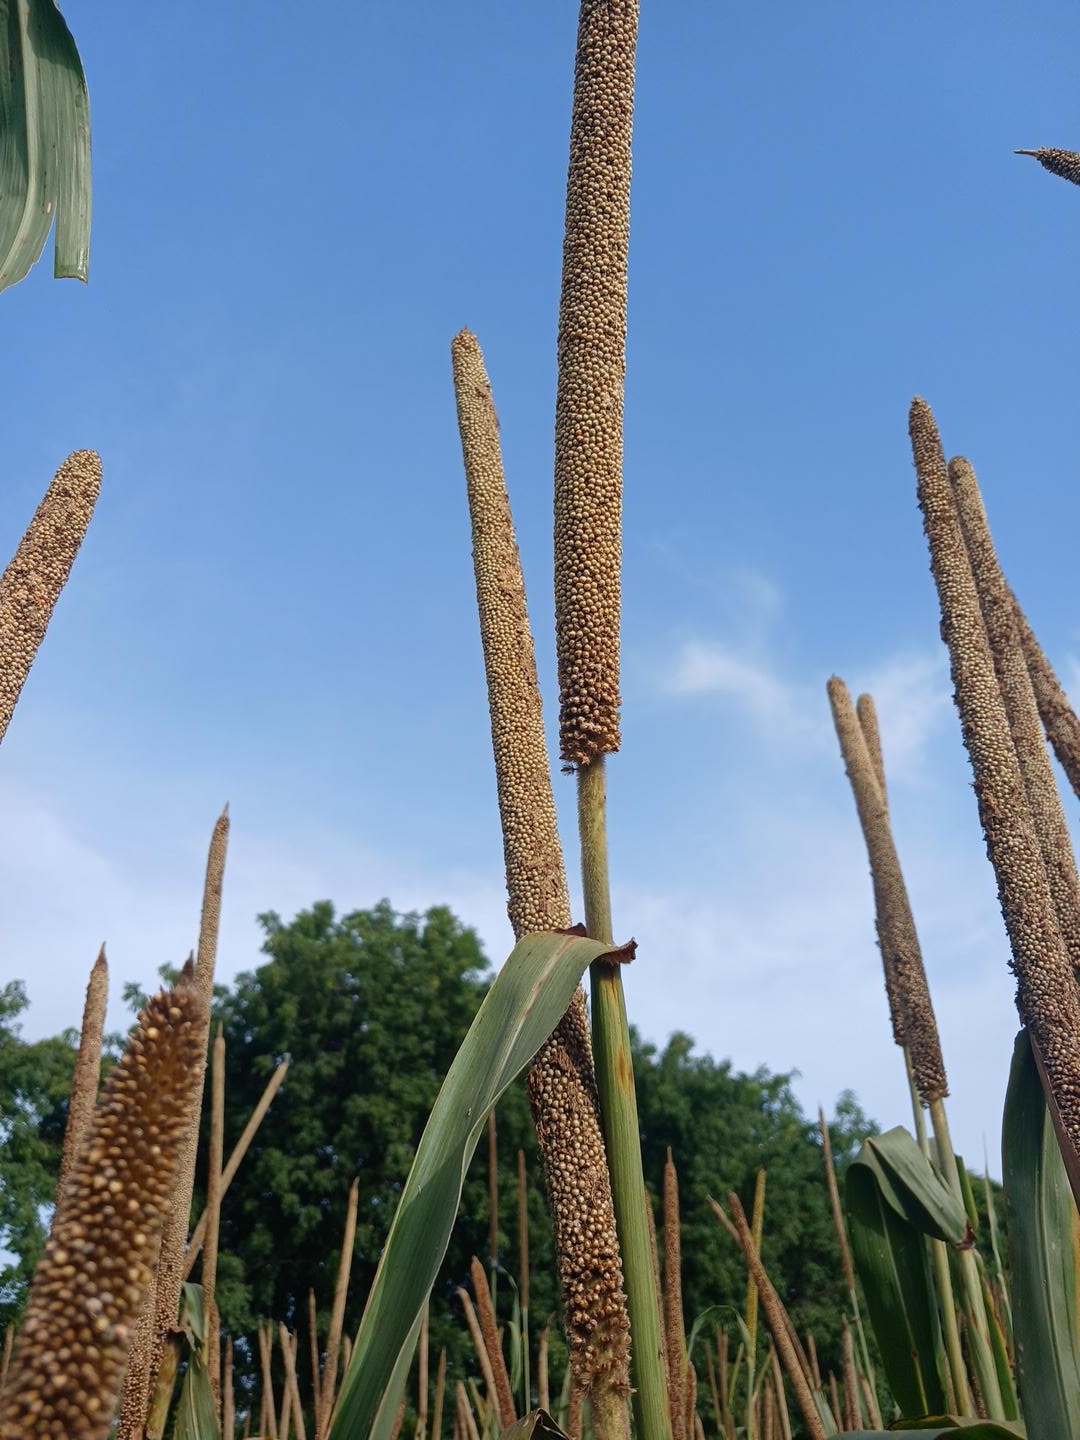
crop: pearl millet
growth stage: maturity
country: Senegal
